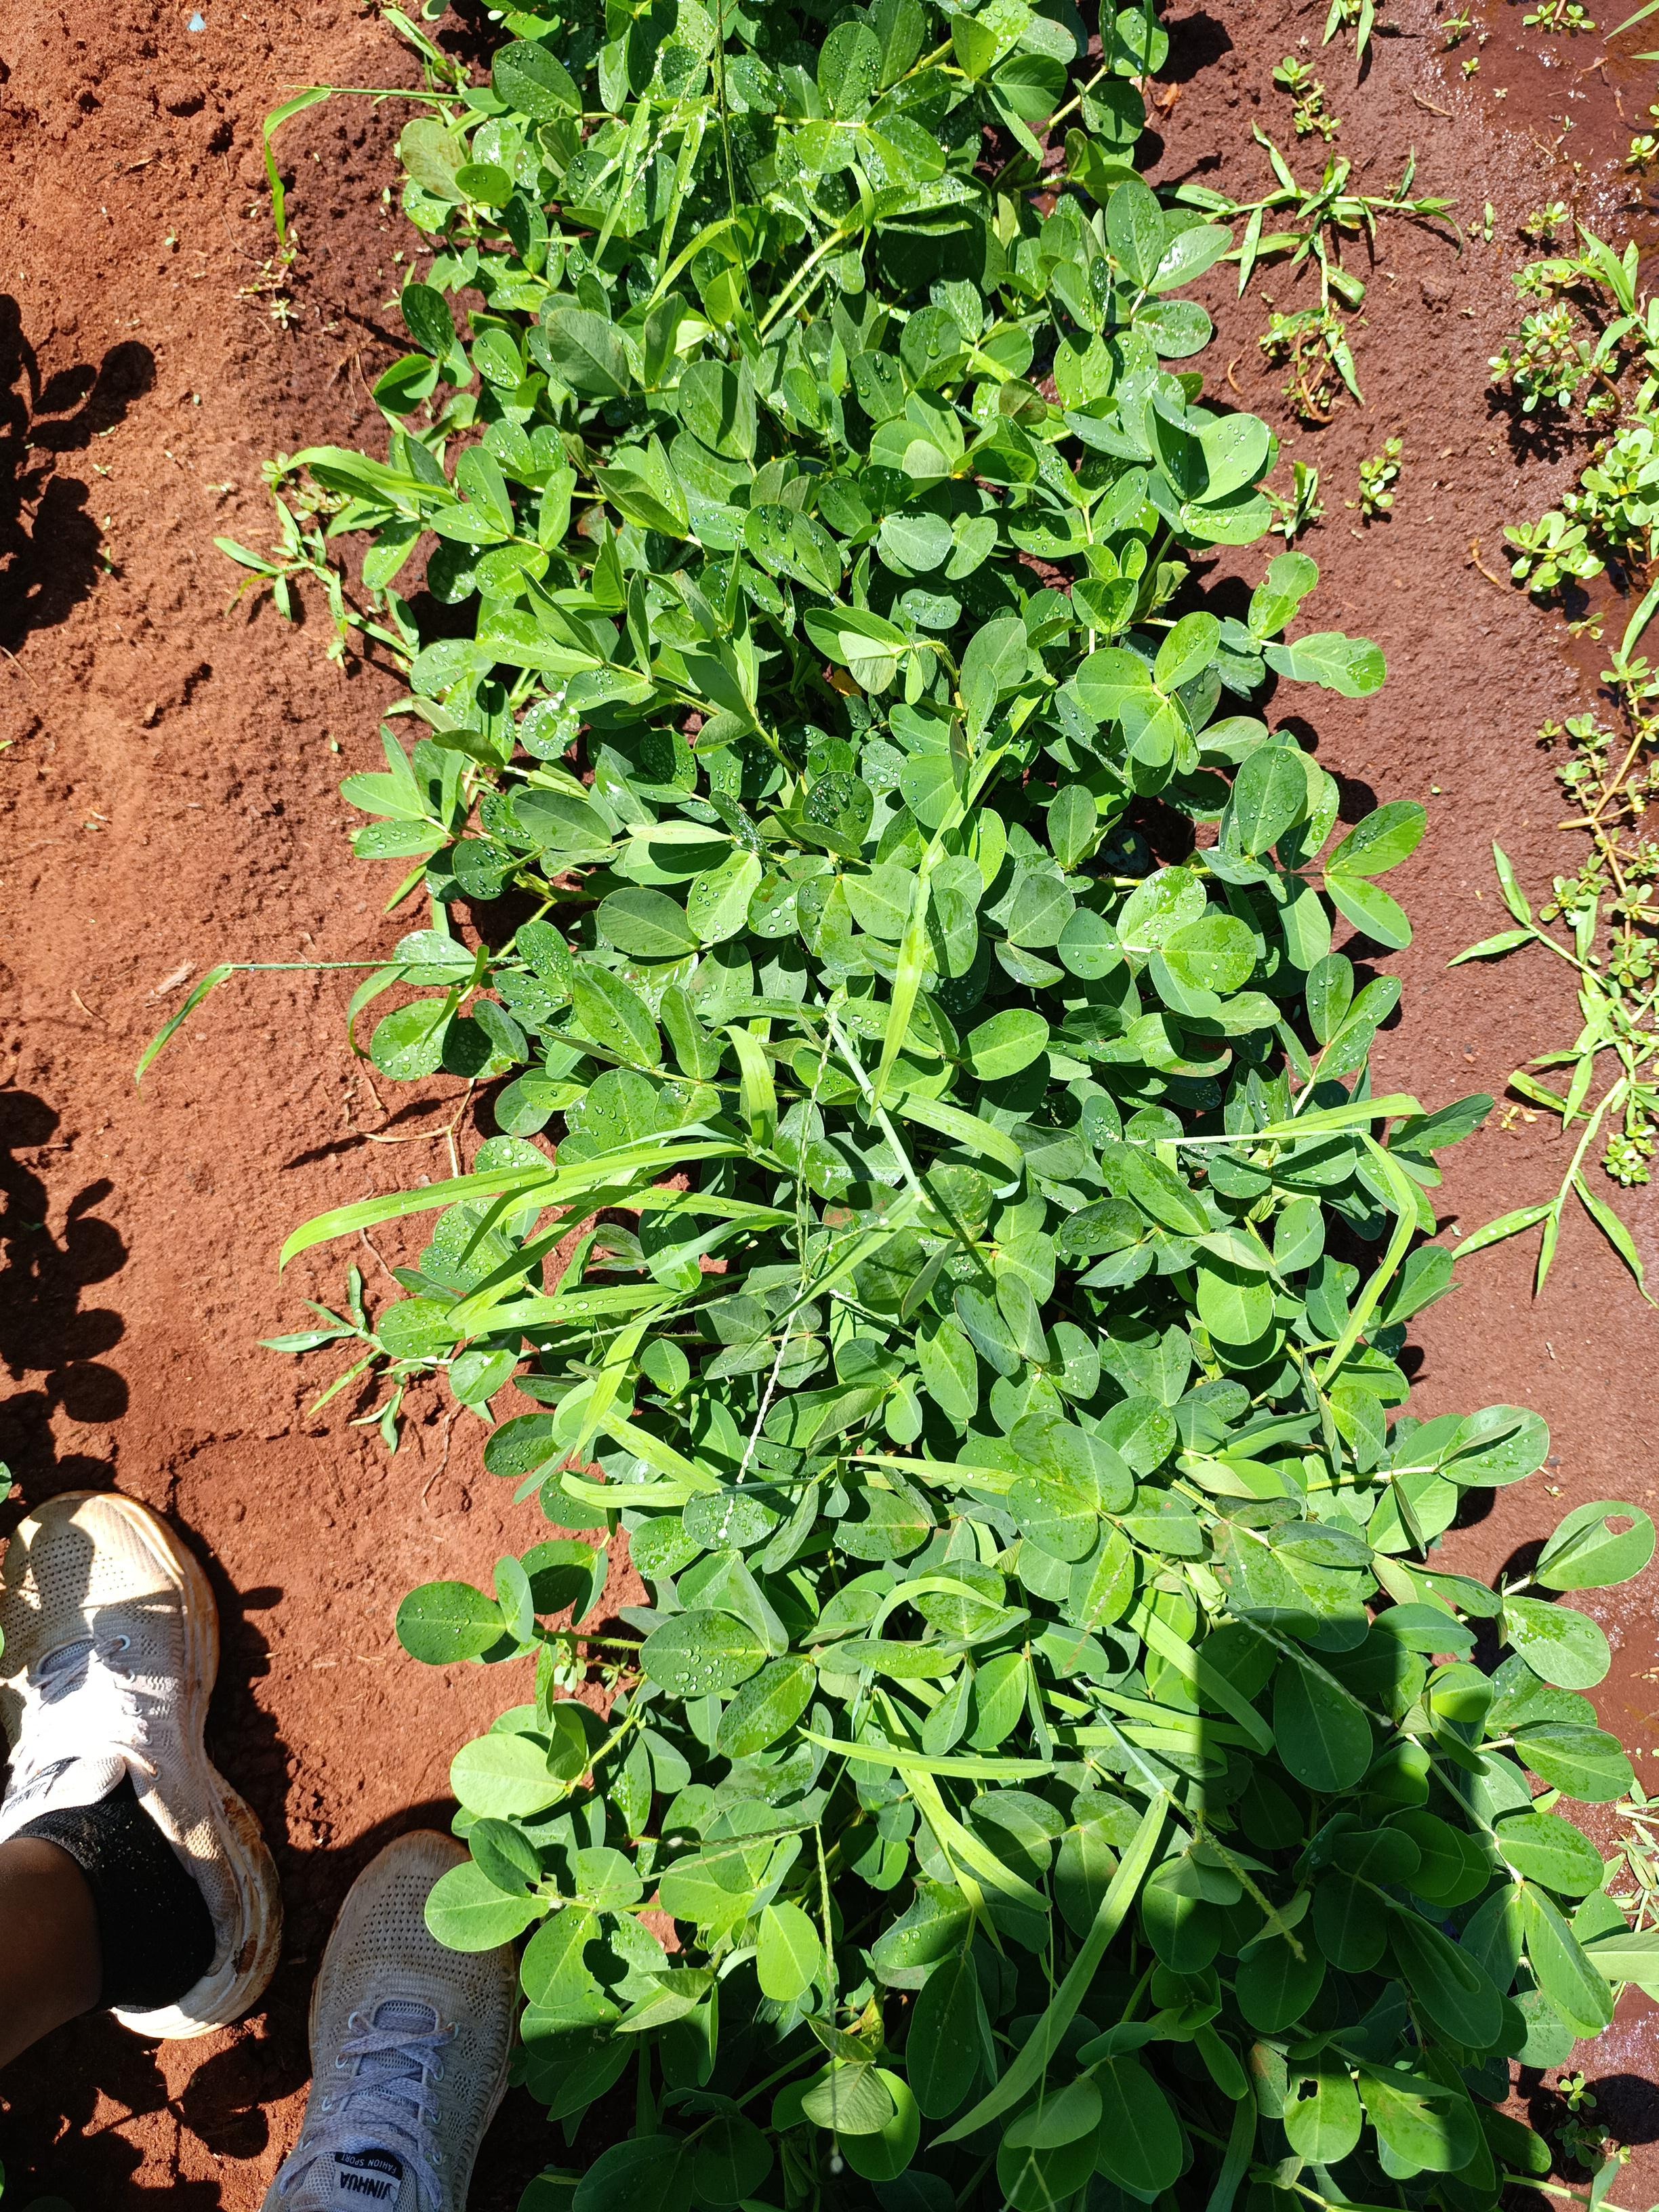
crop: groundnut
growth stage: flowering
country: Kenya
